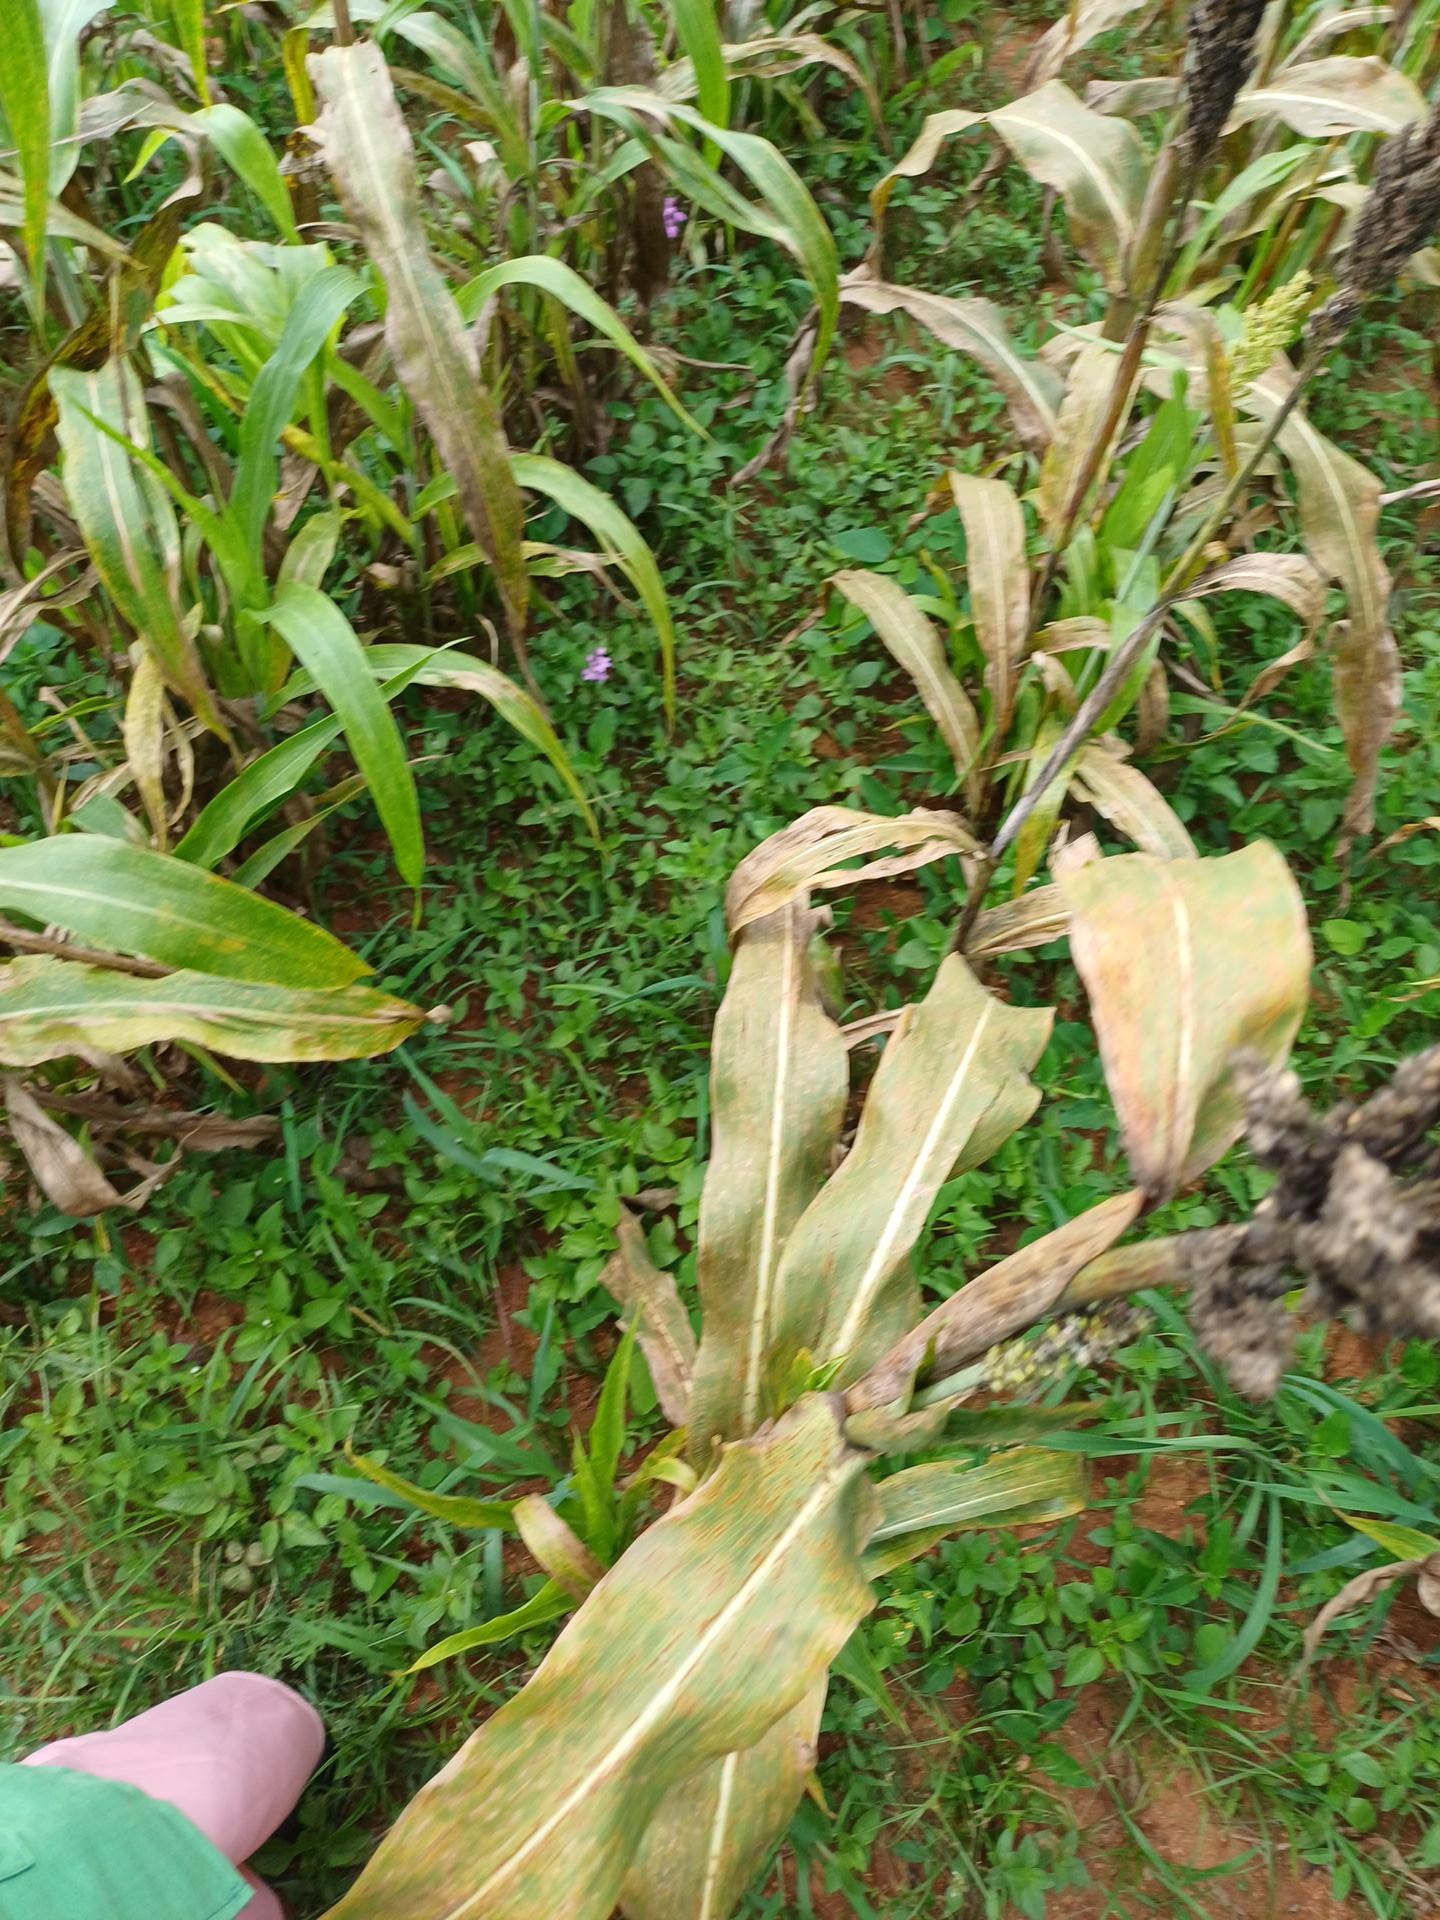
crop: sorghum
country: Kenya
